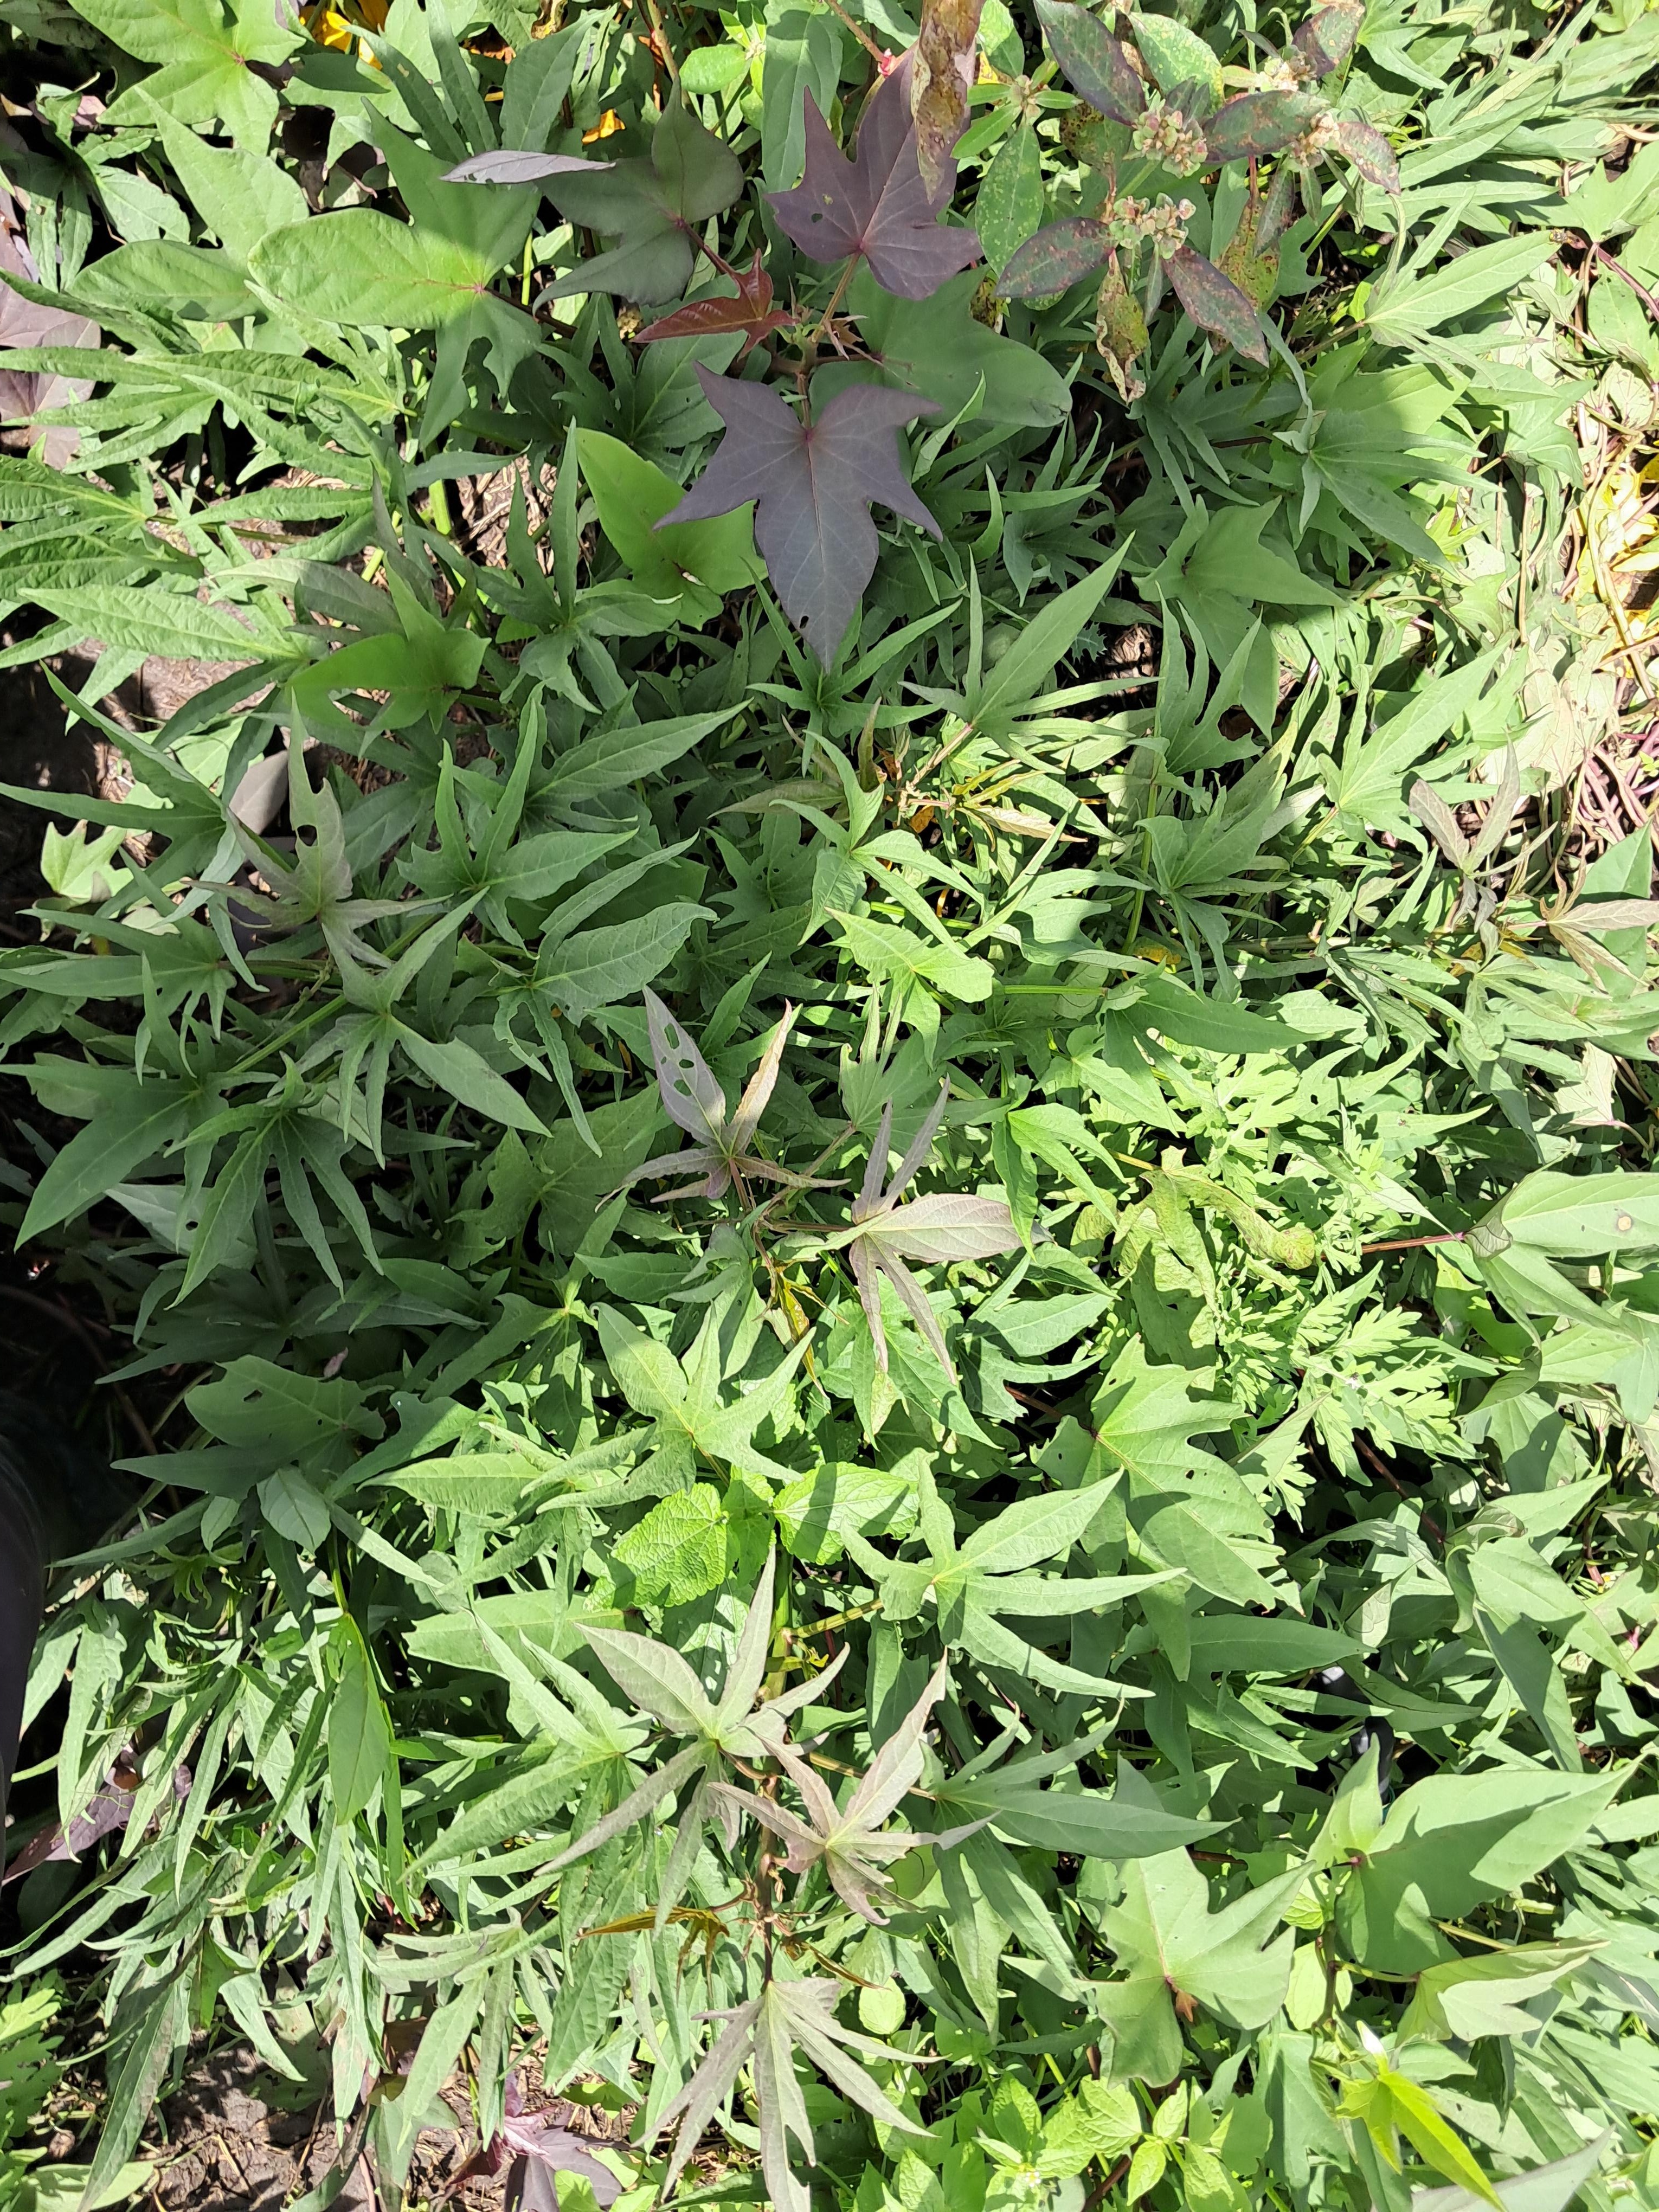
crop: sweet potato
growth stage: vegetative
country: Tanzania
